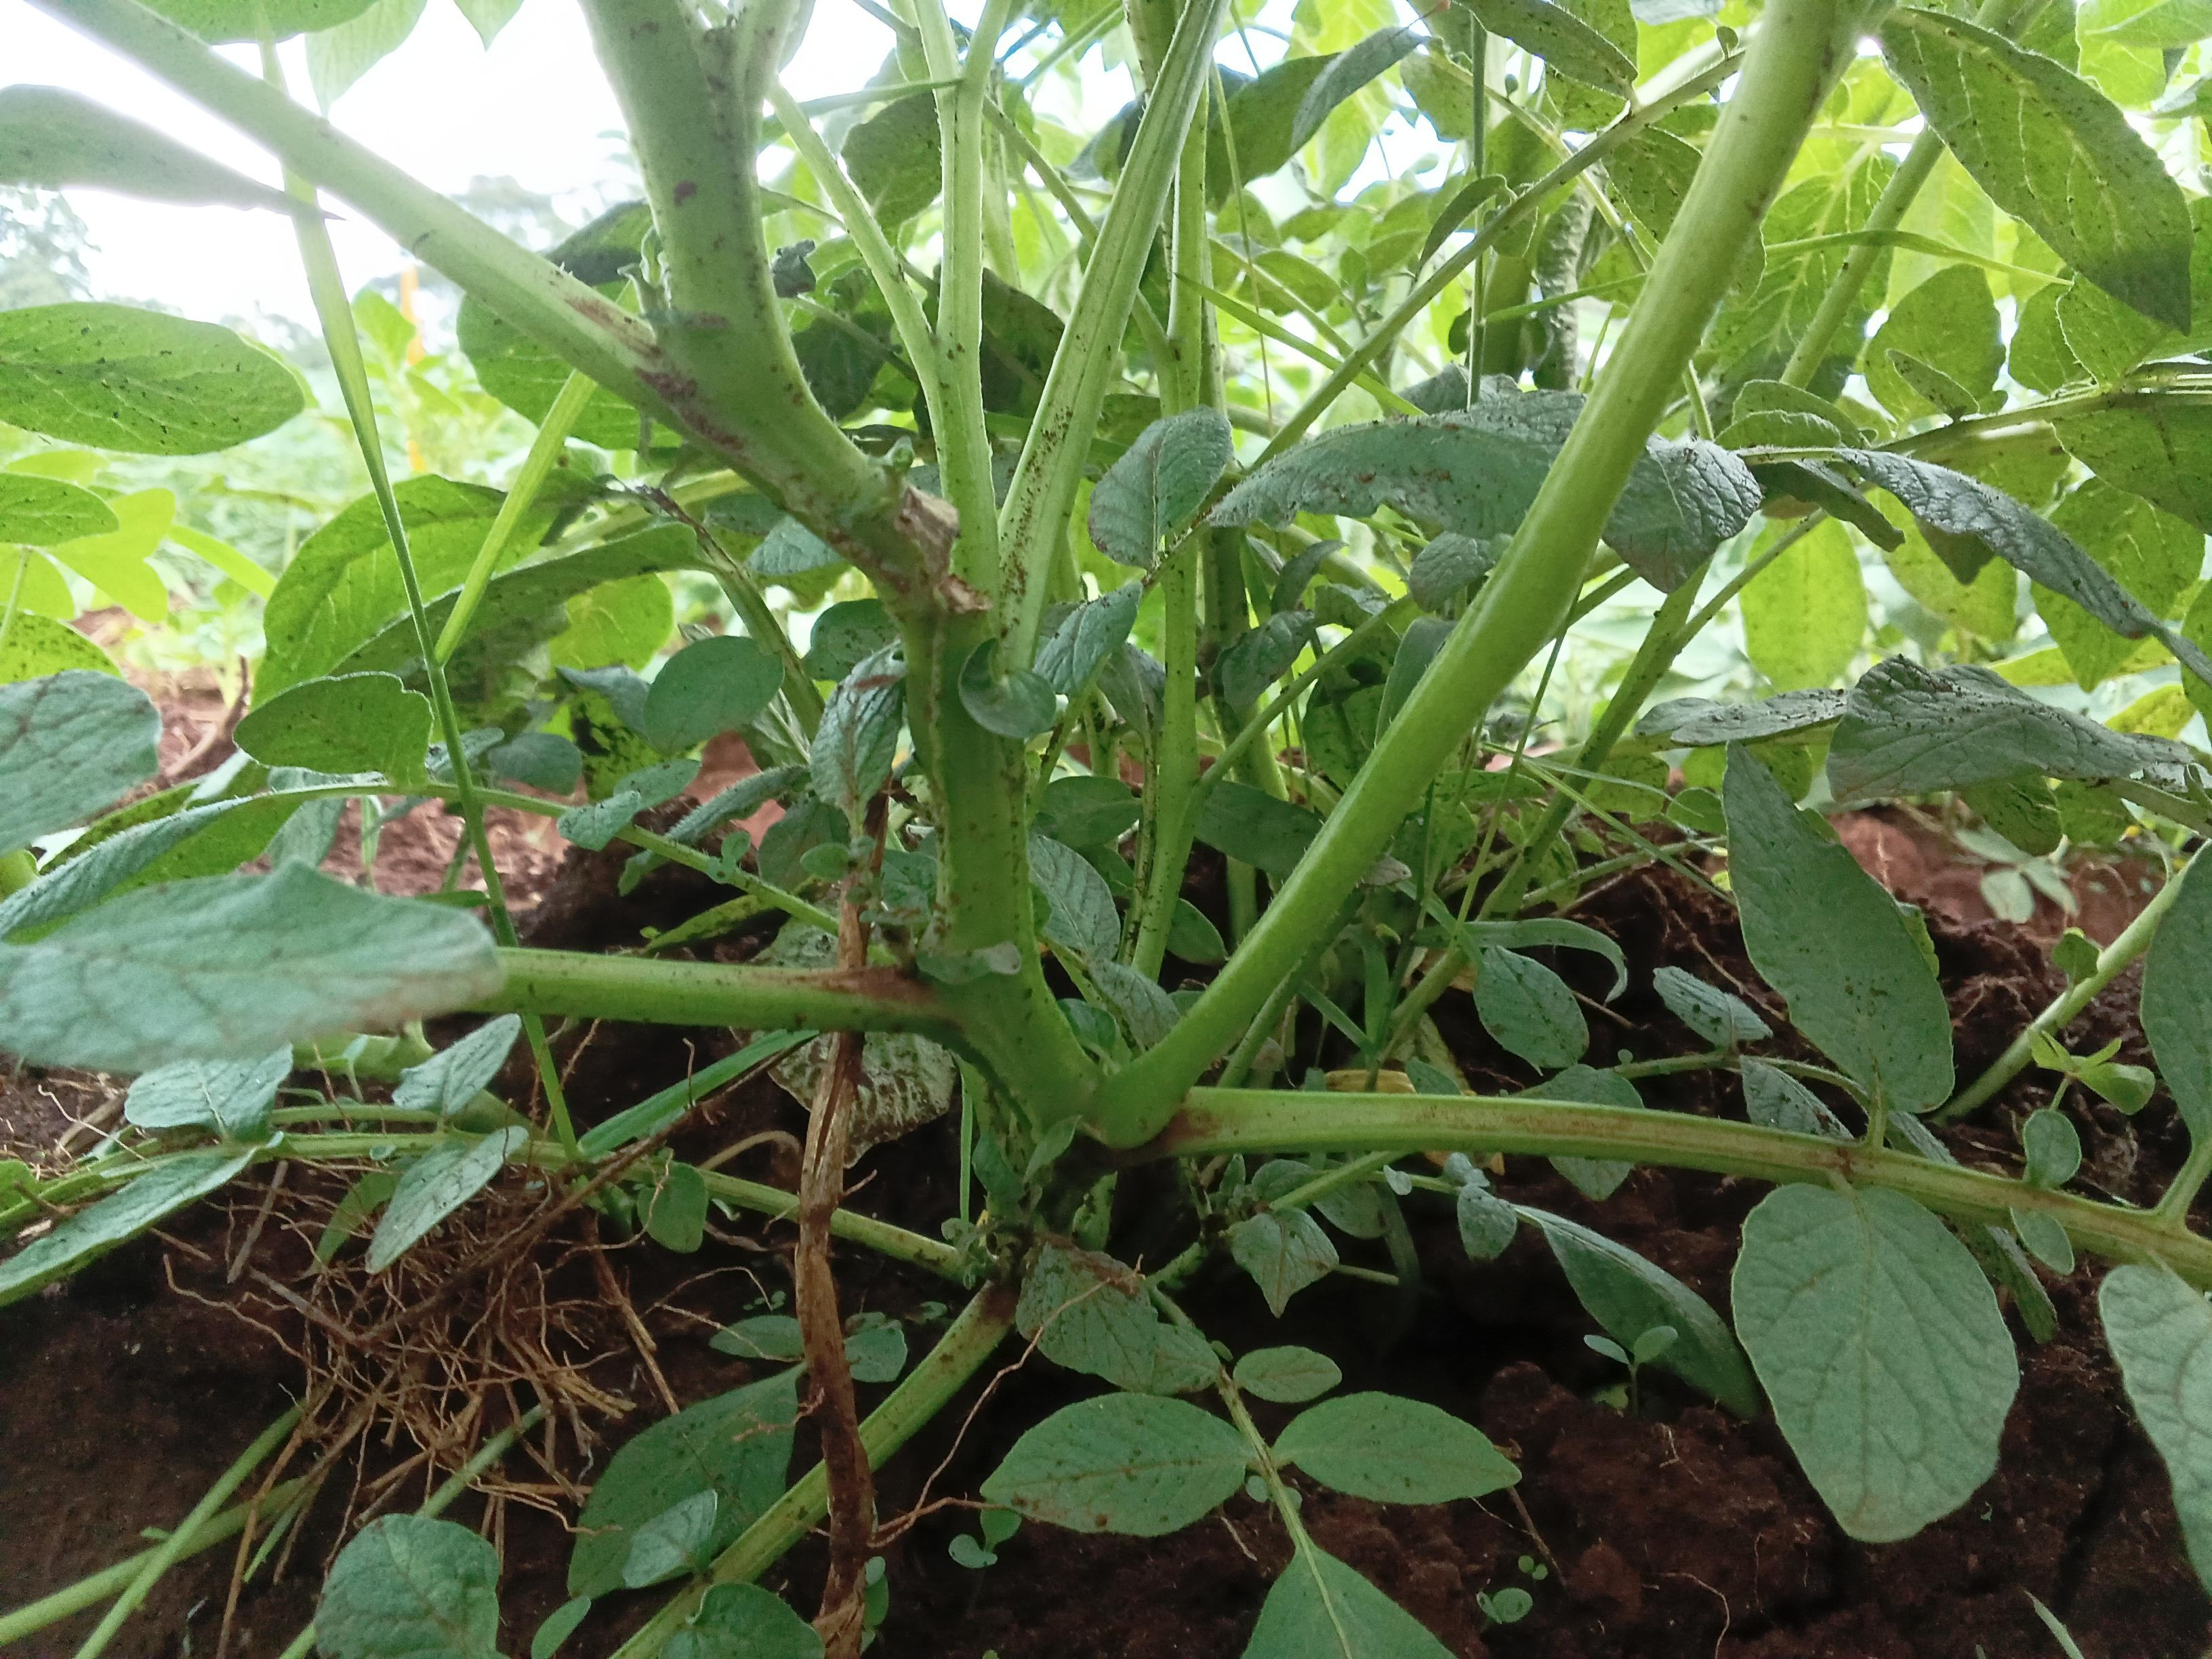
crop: potato
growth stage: flowering
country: Kenya
